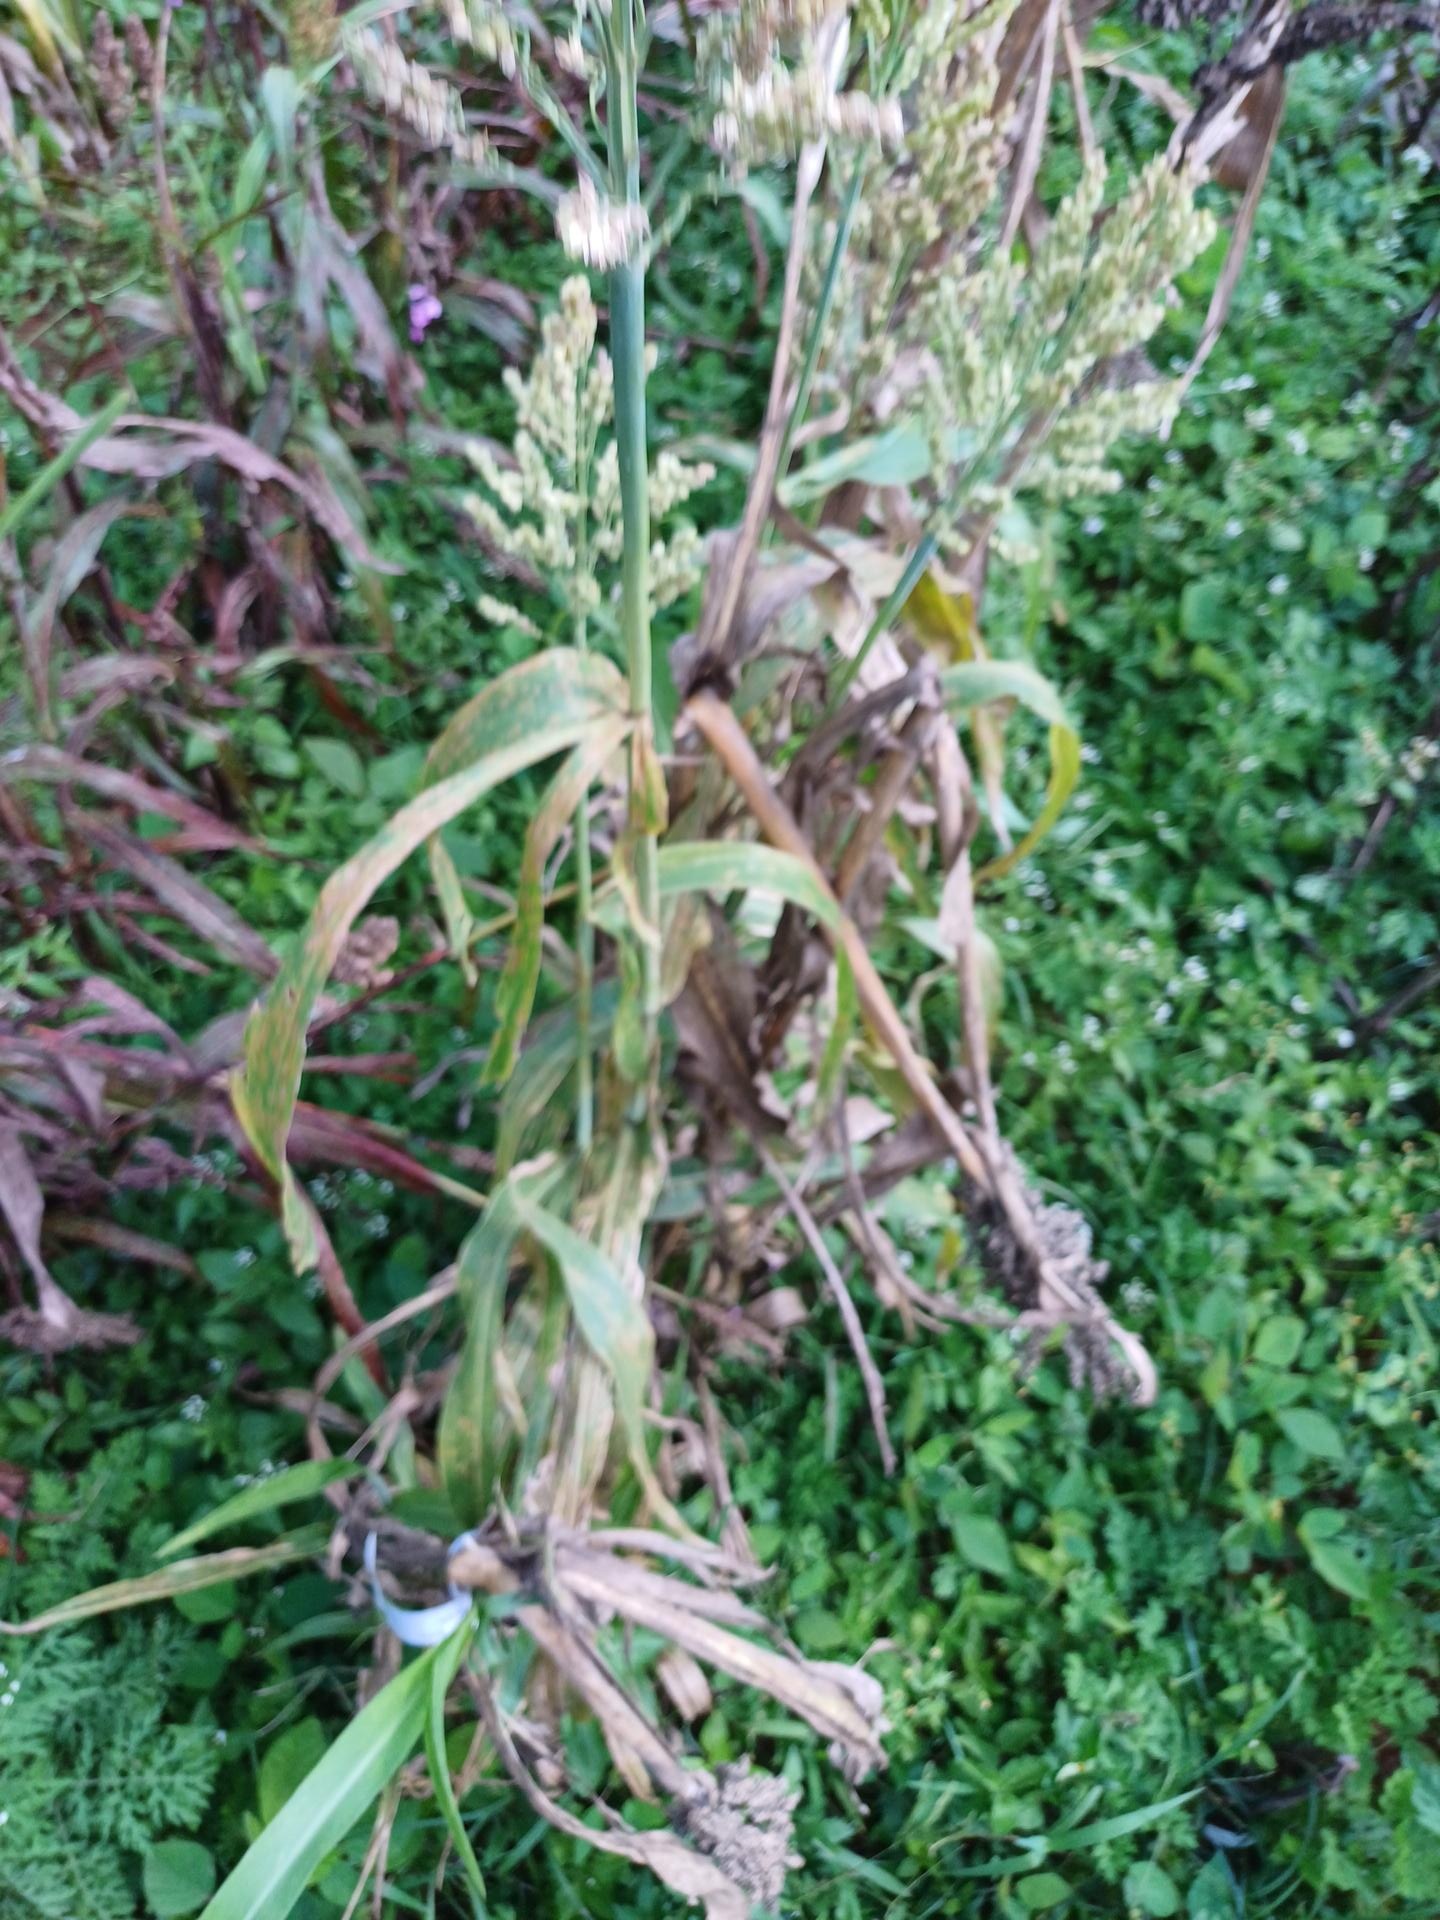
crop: sorghum
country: Kenya
